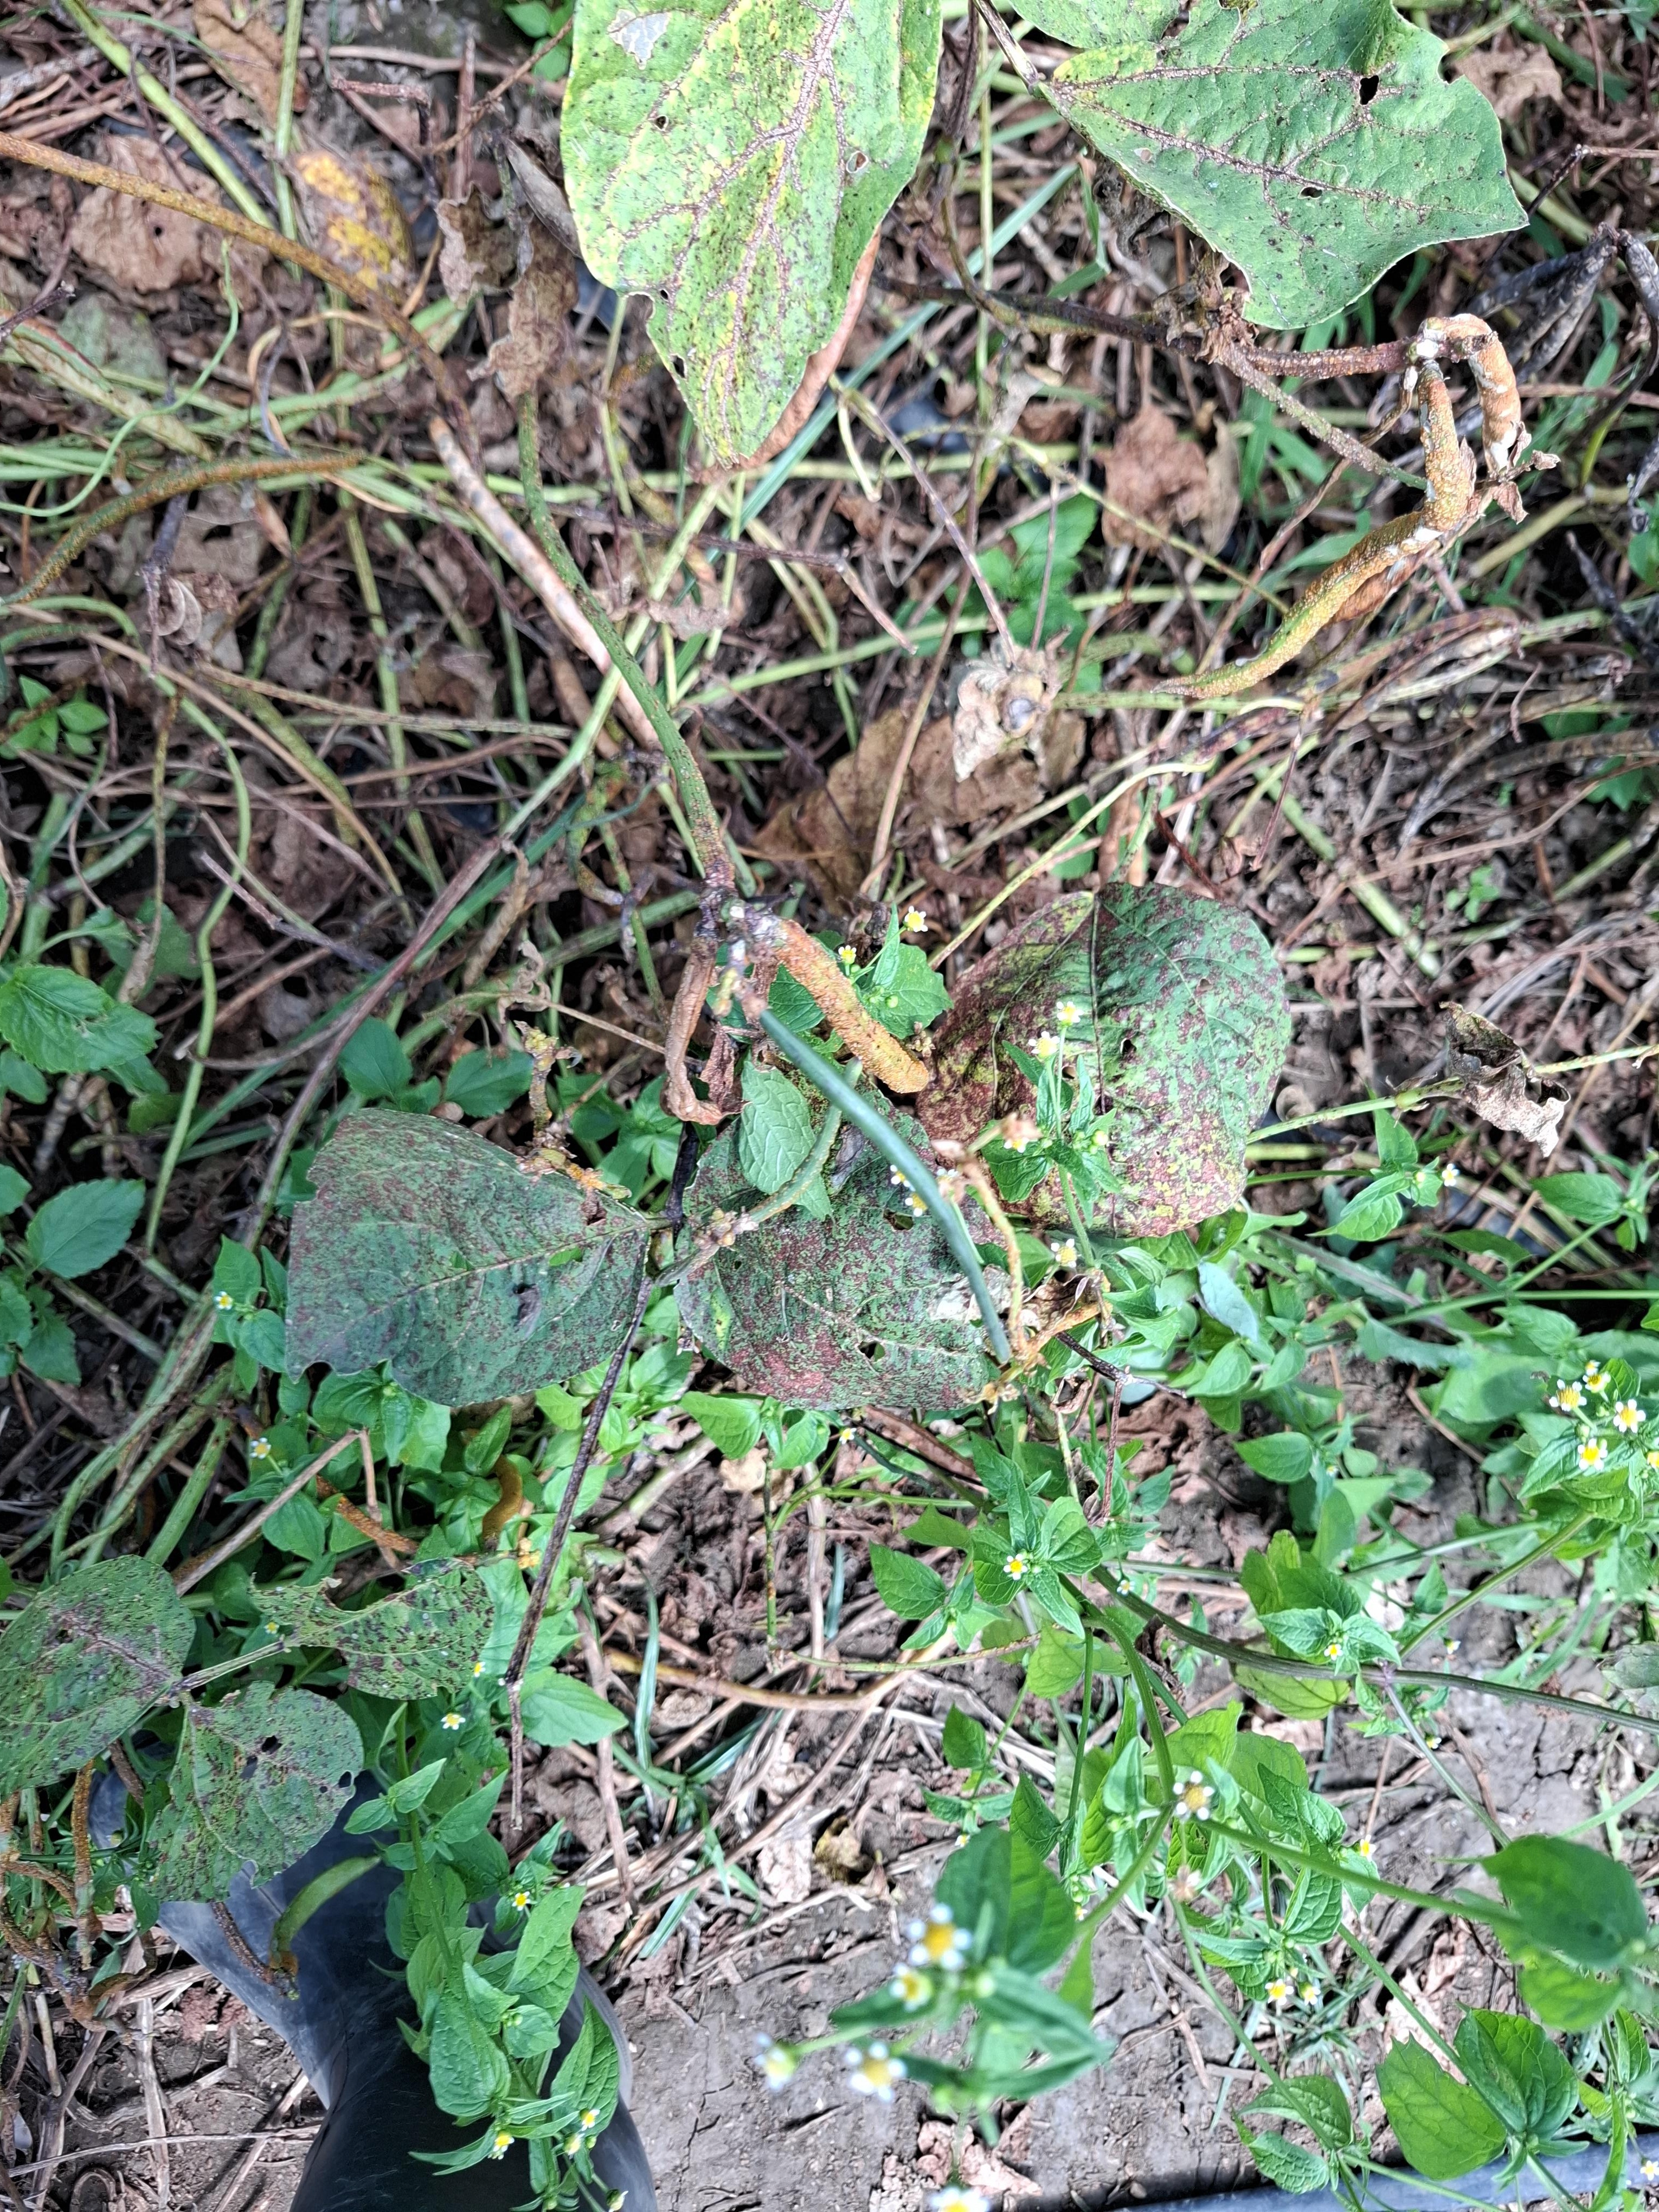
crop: cowpea
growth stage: development pod
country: Tanzania
